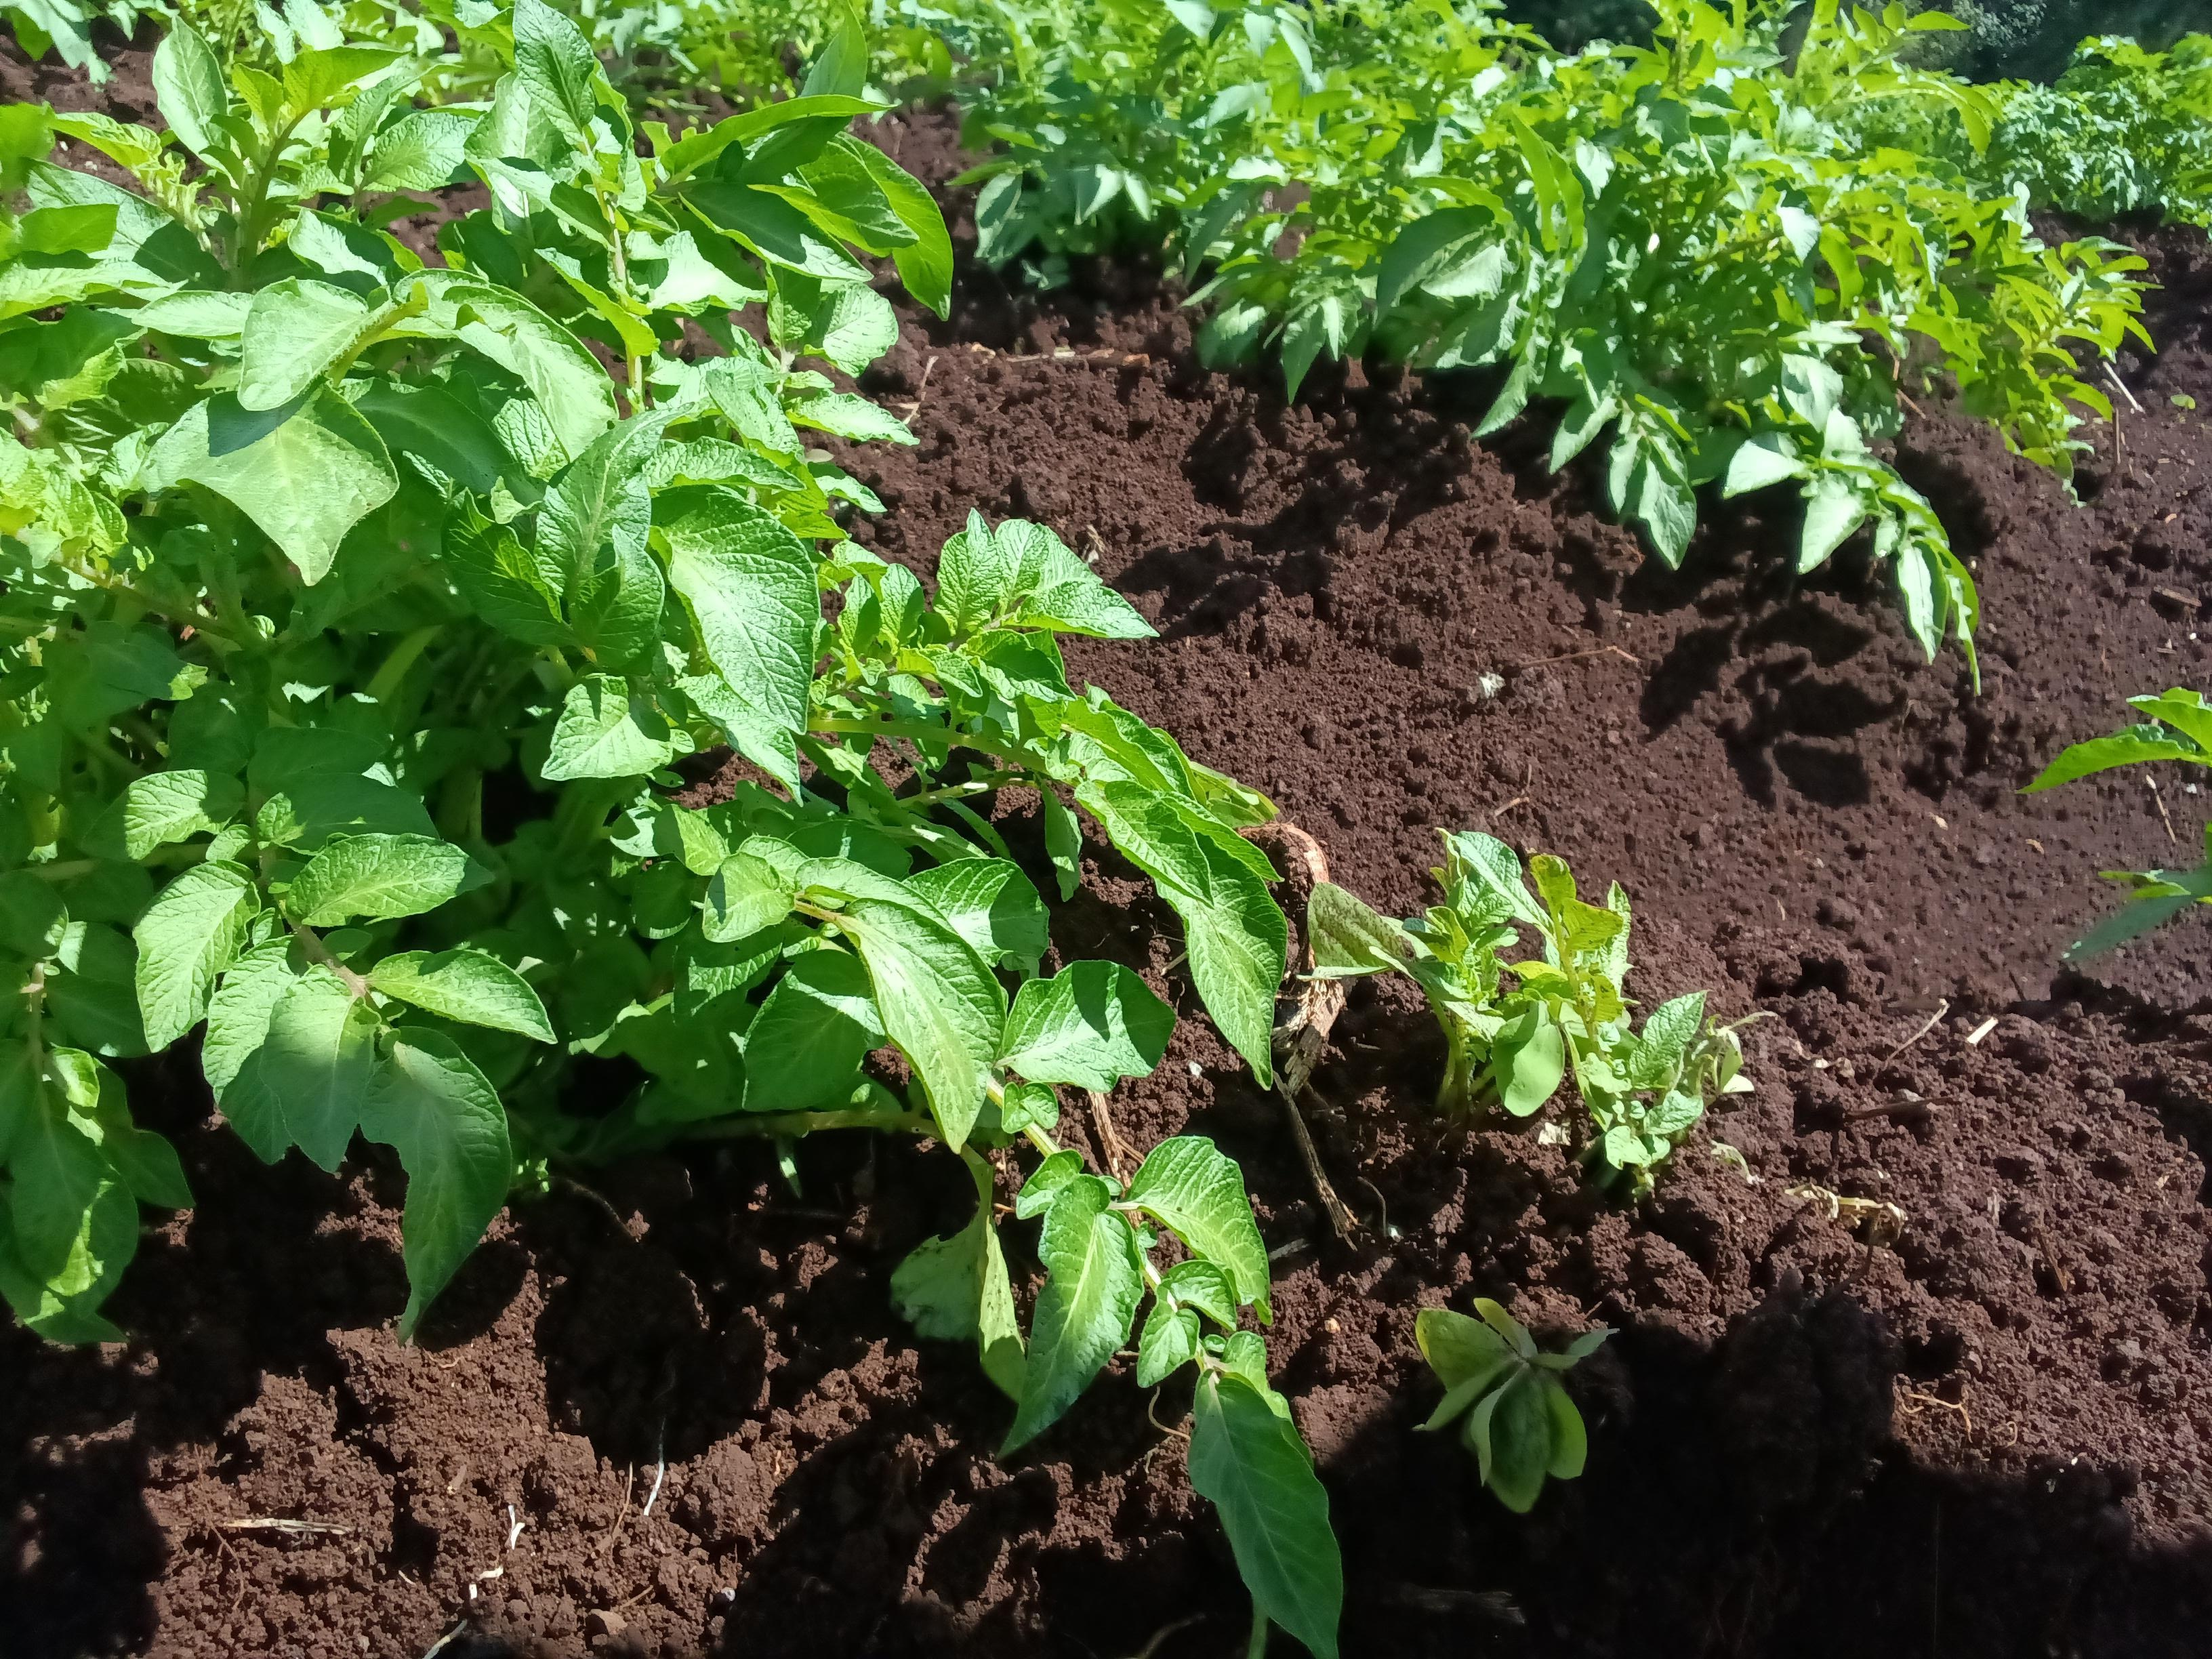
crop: potato
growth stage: vegetative
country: Kenya
